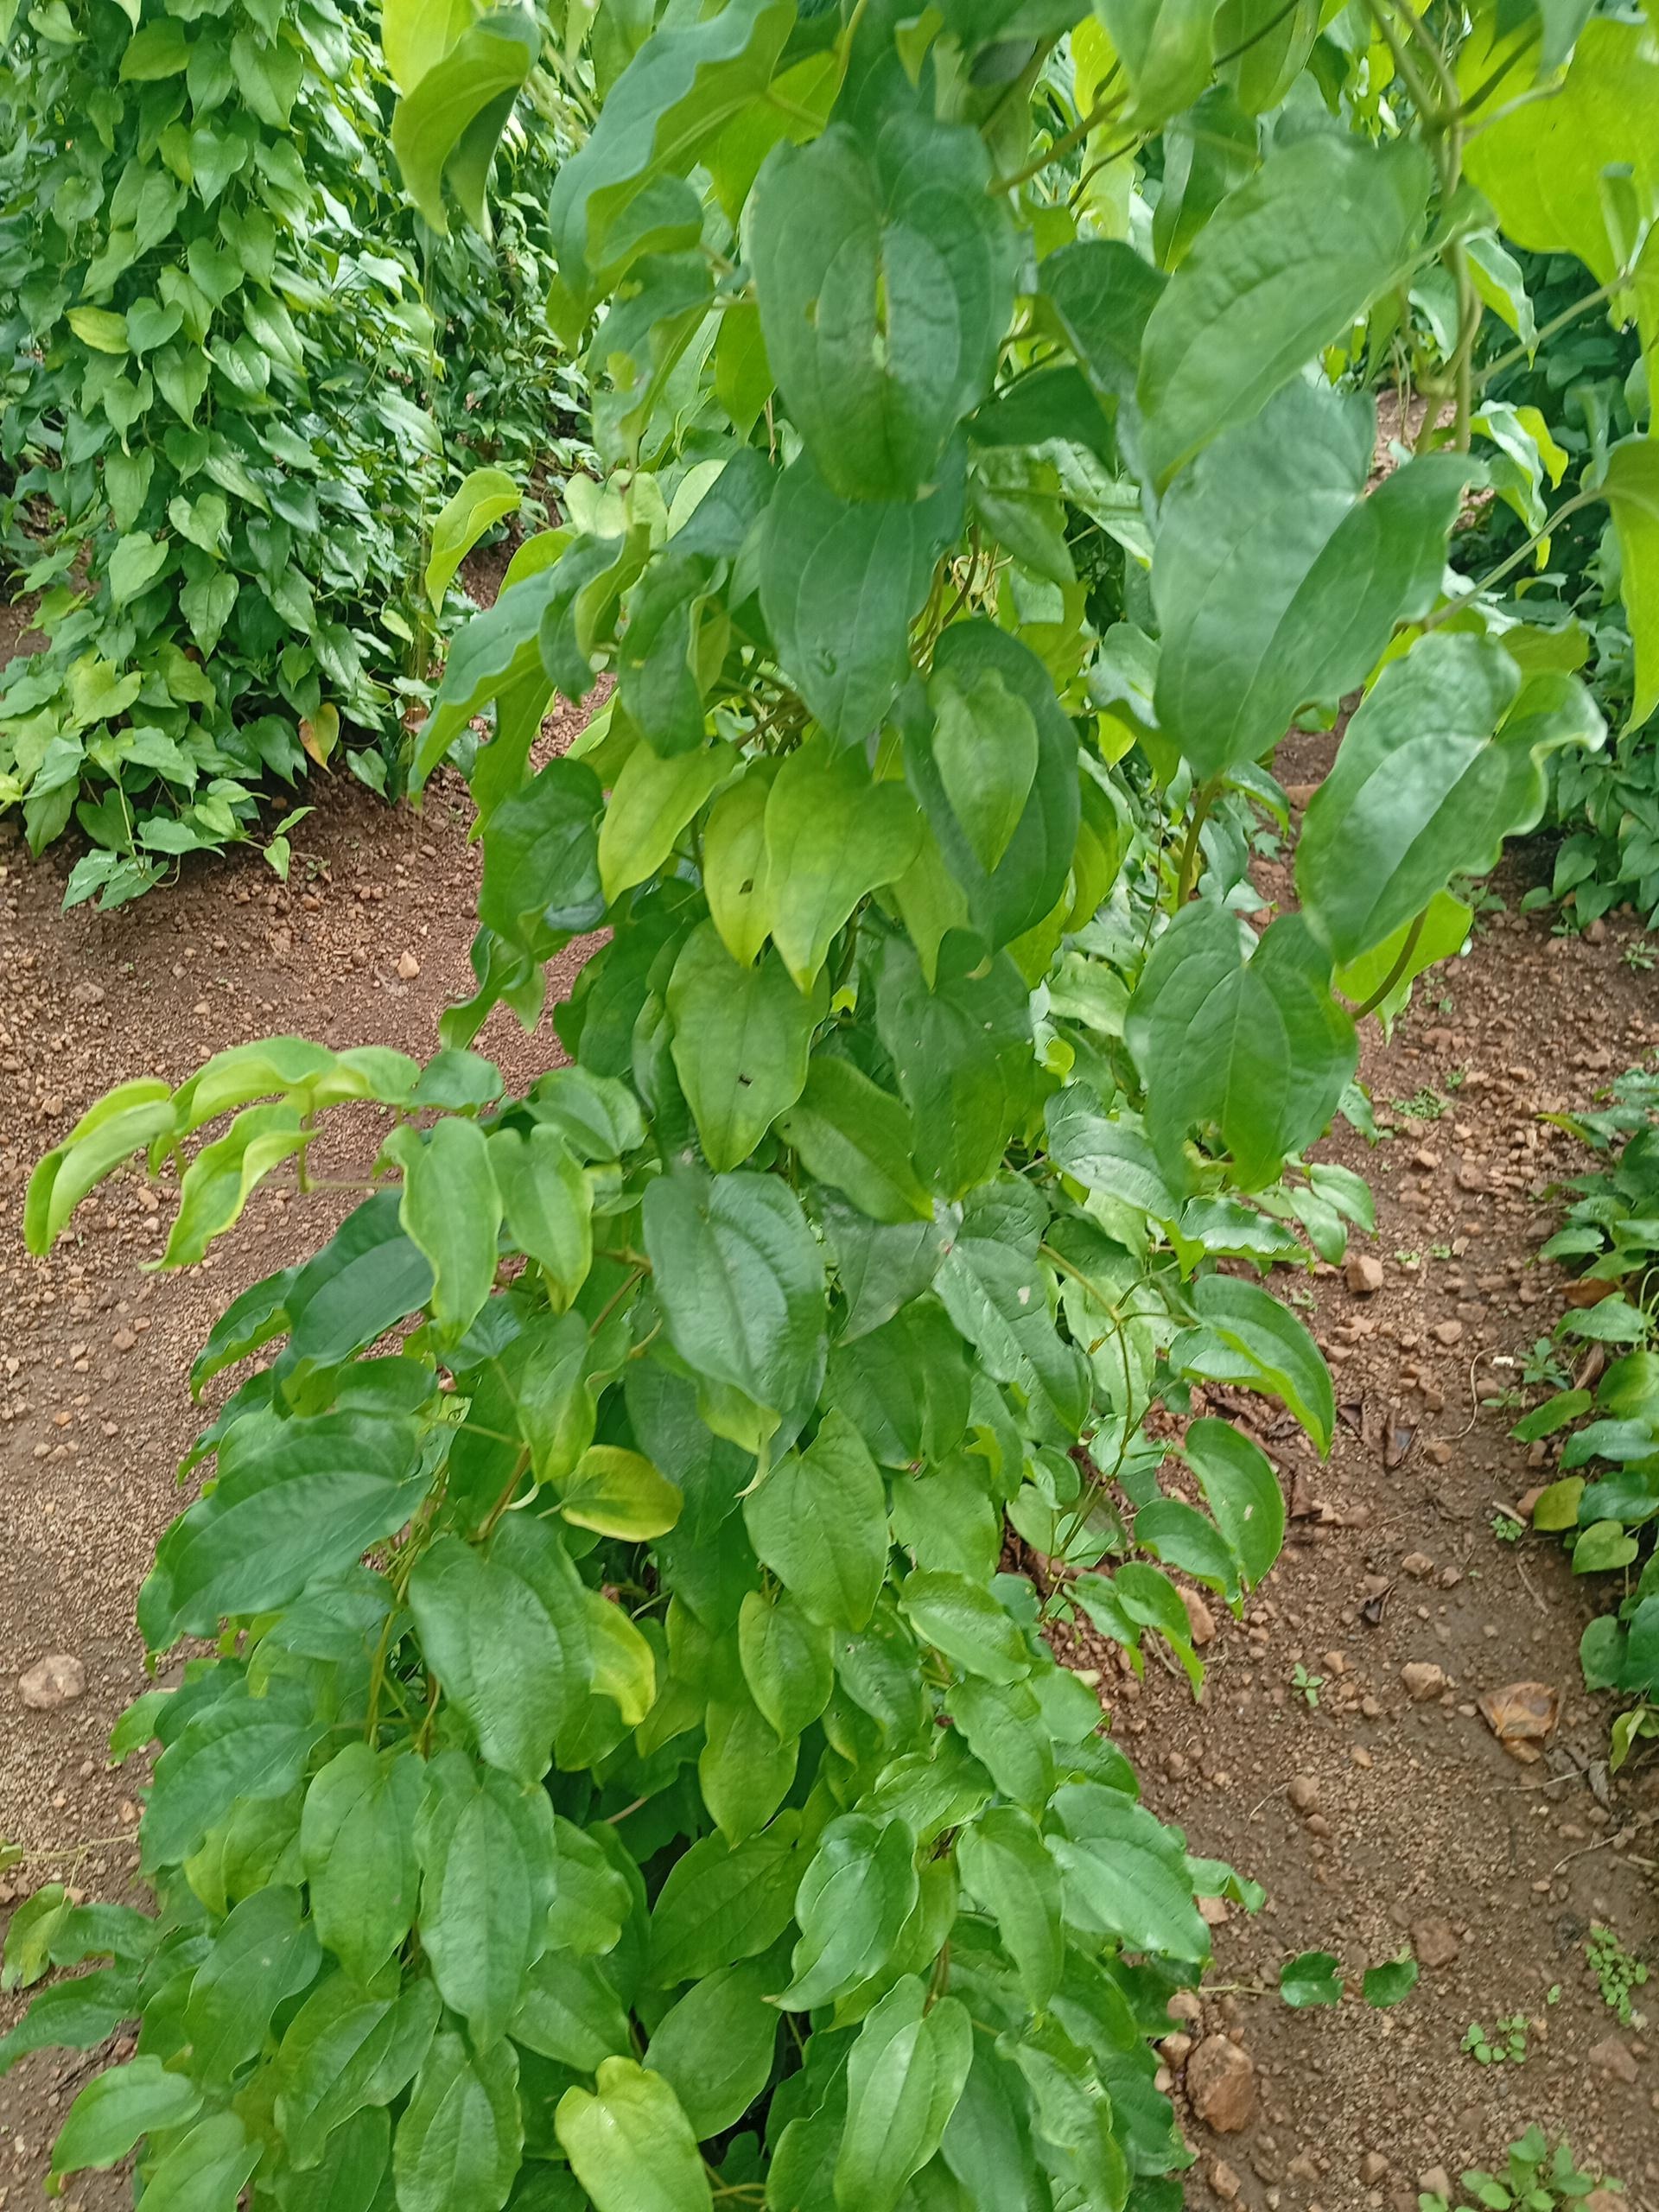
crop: yam
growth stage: vegetative
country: Nigeria
